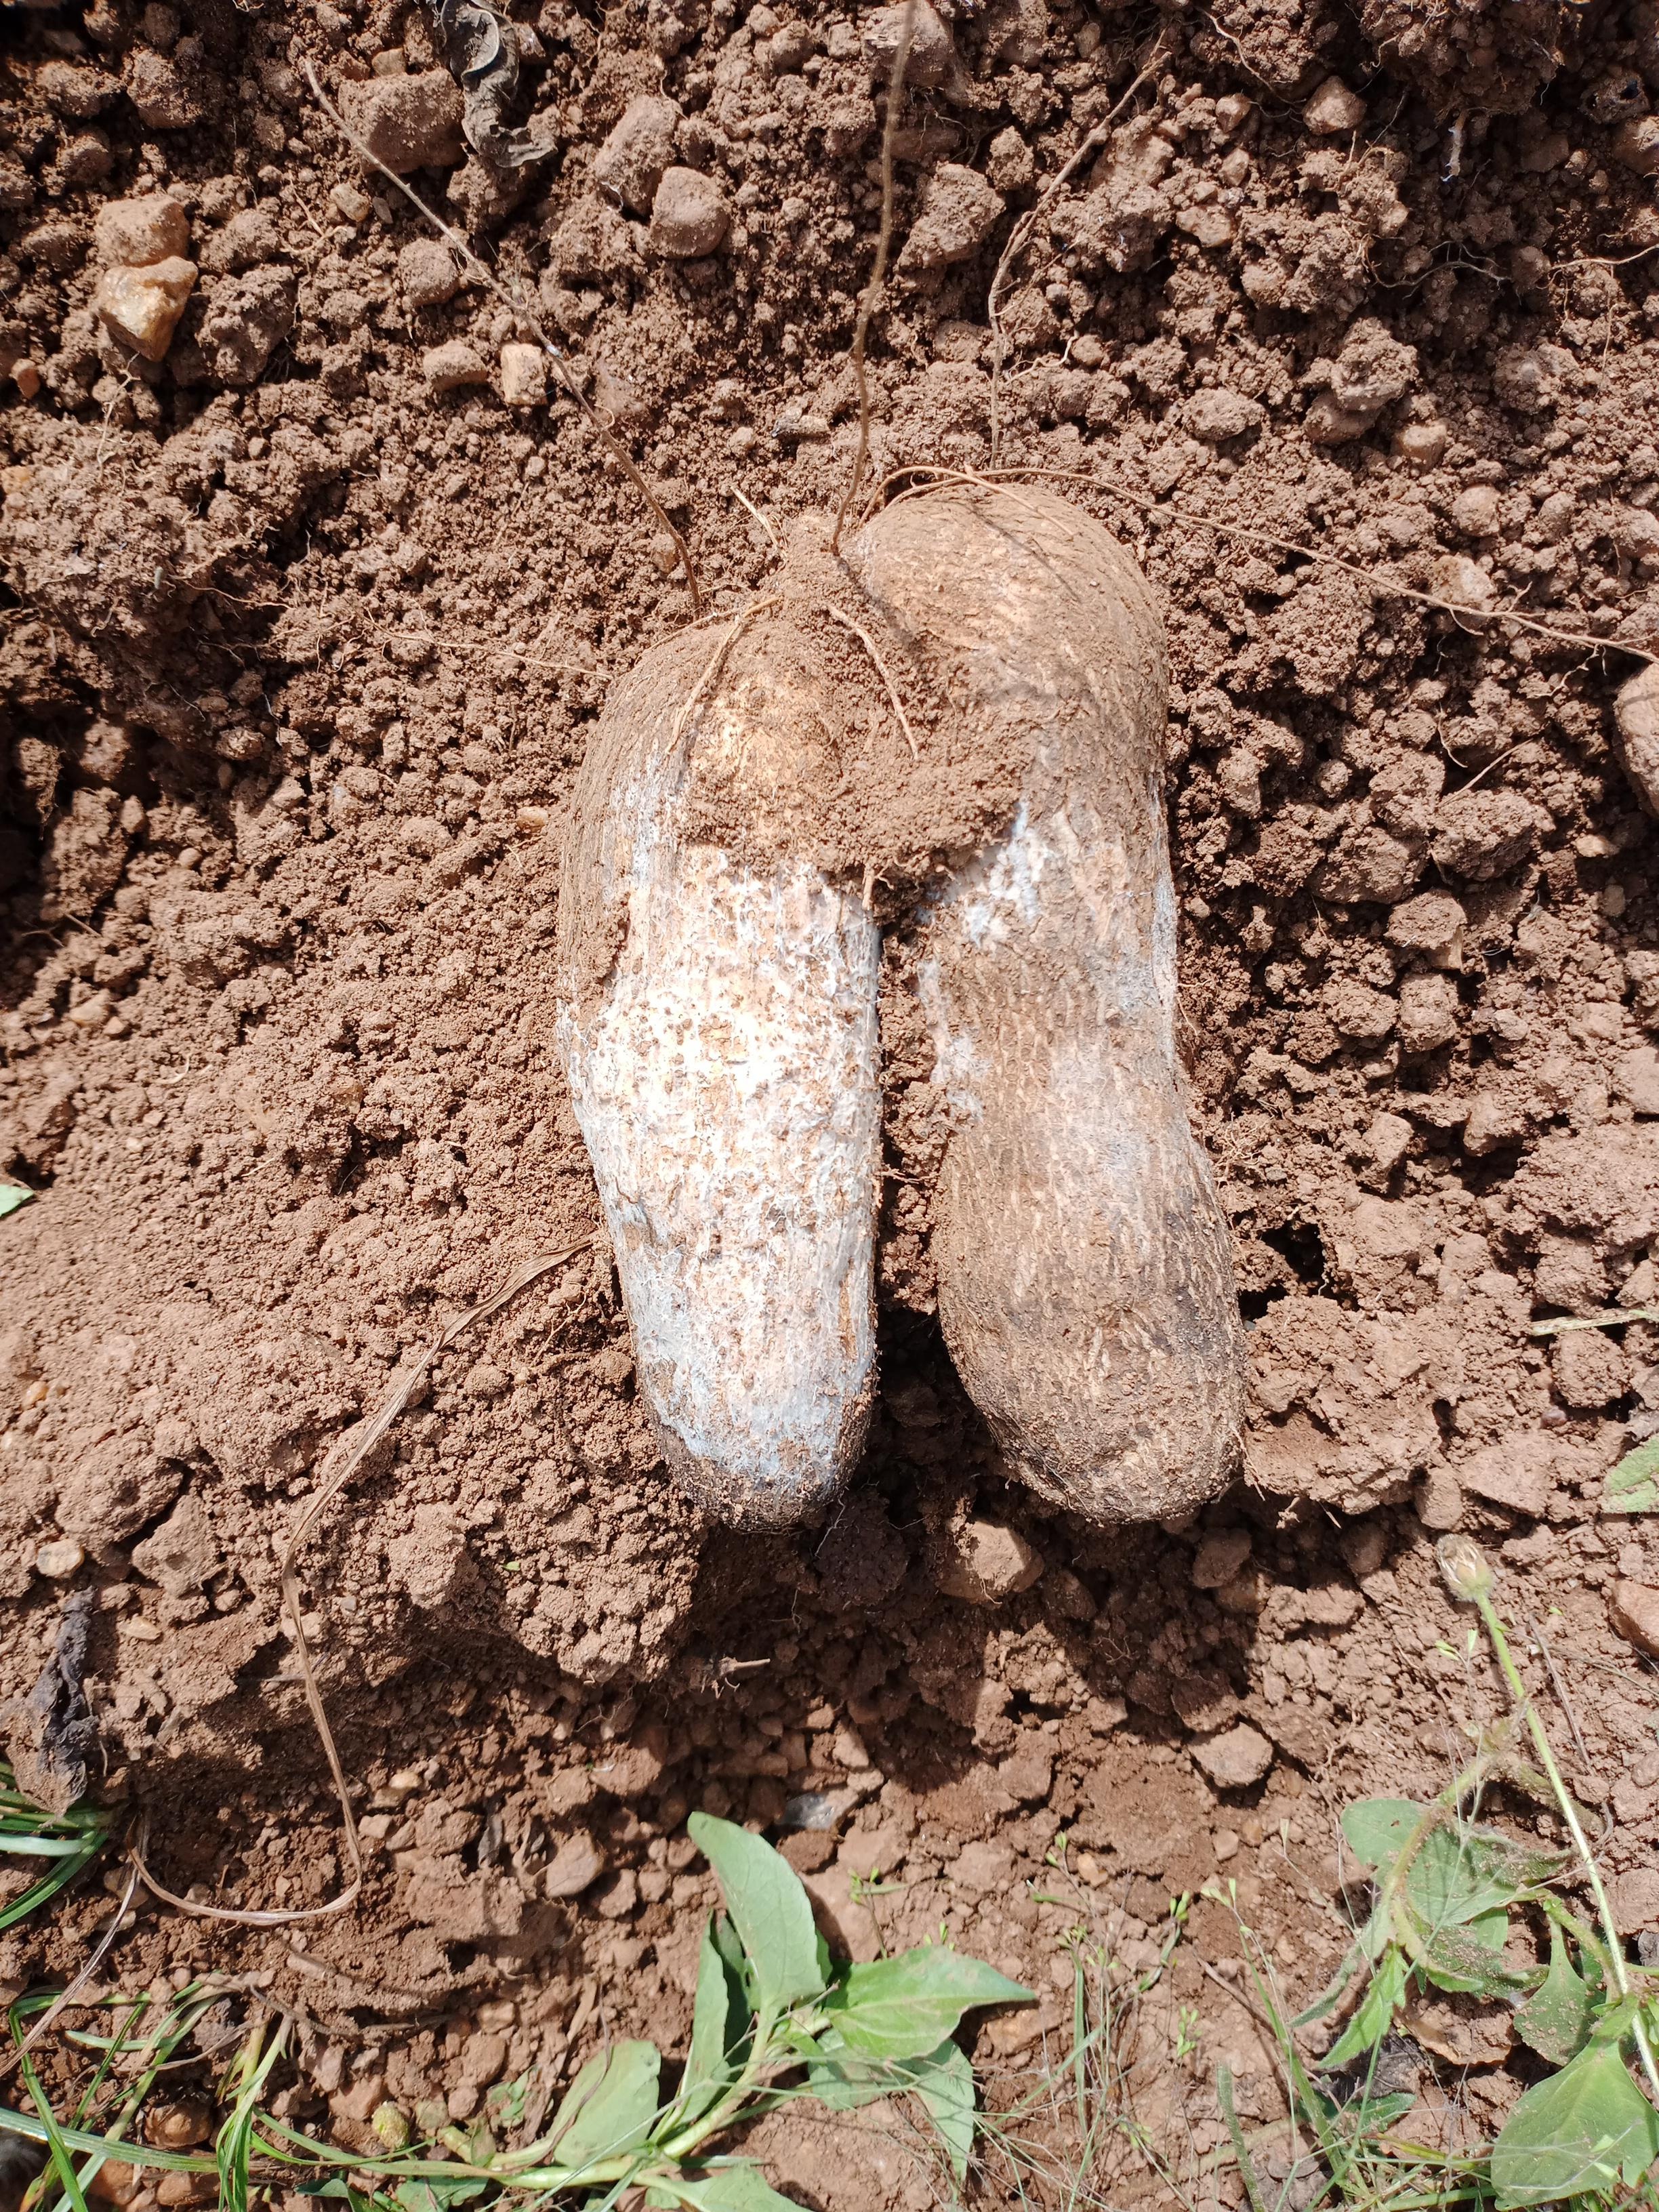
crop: yam
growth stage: harvest
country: Nigeria
